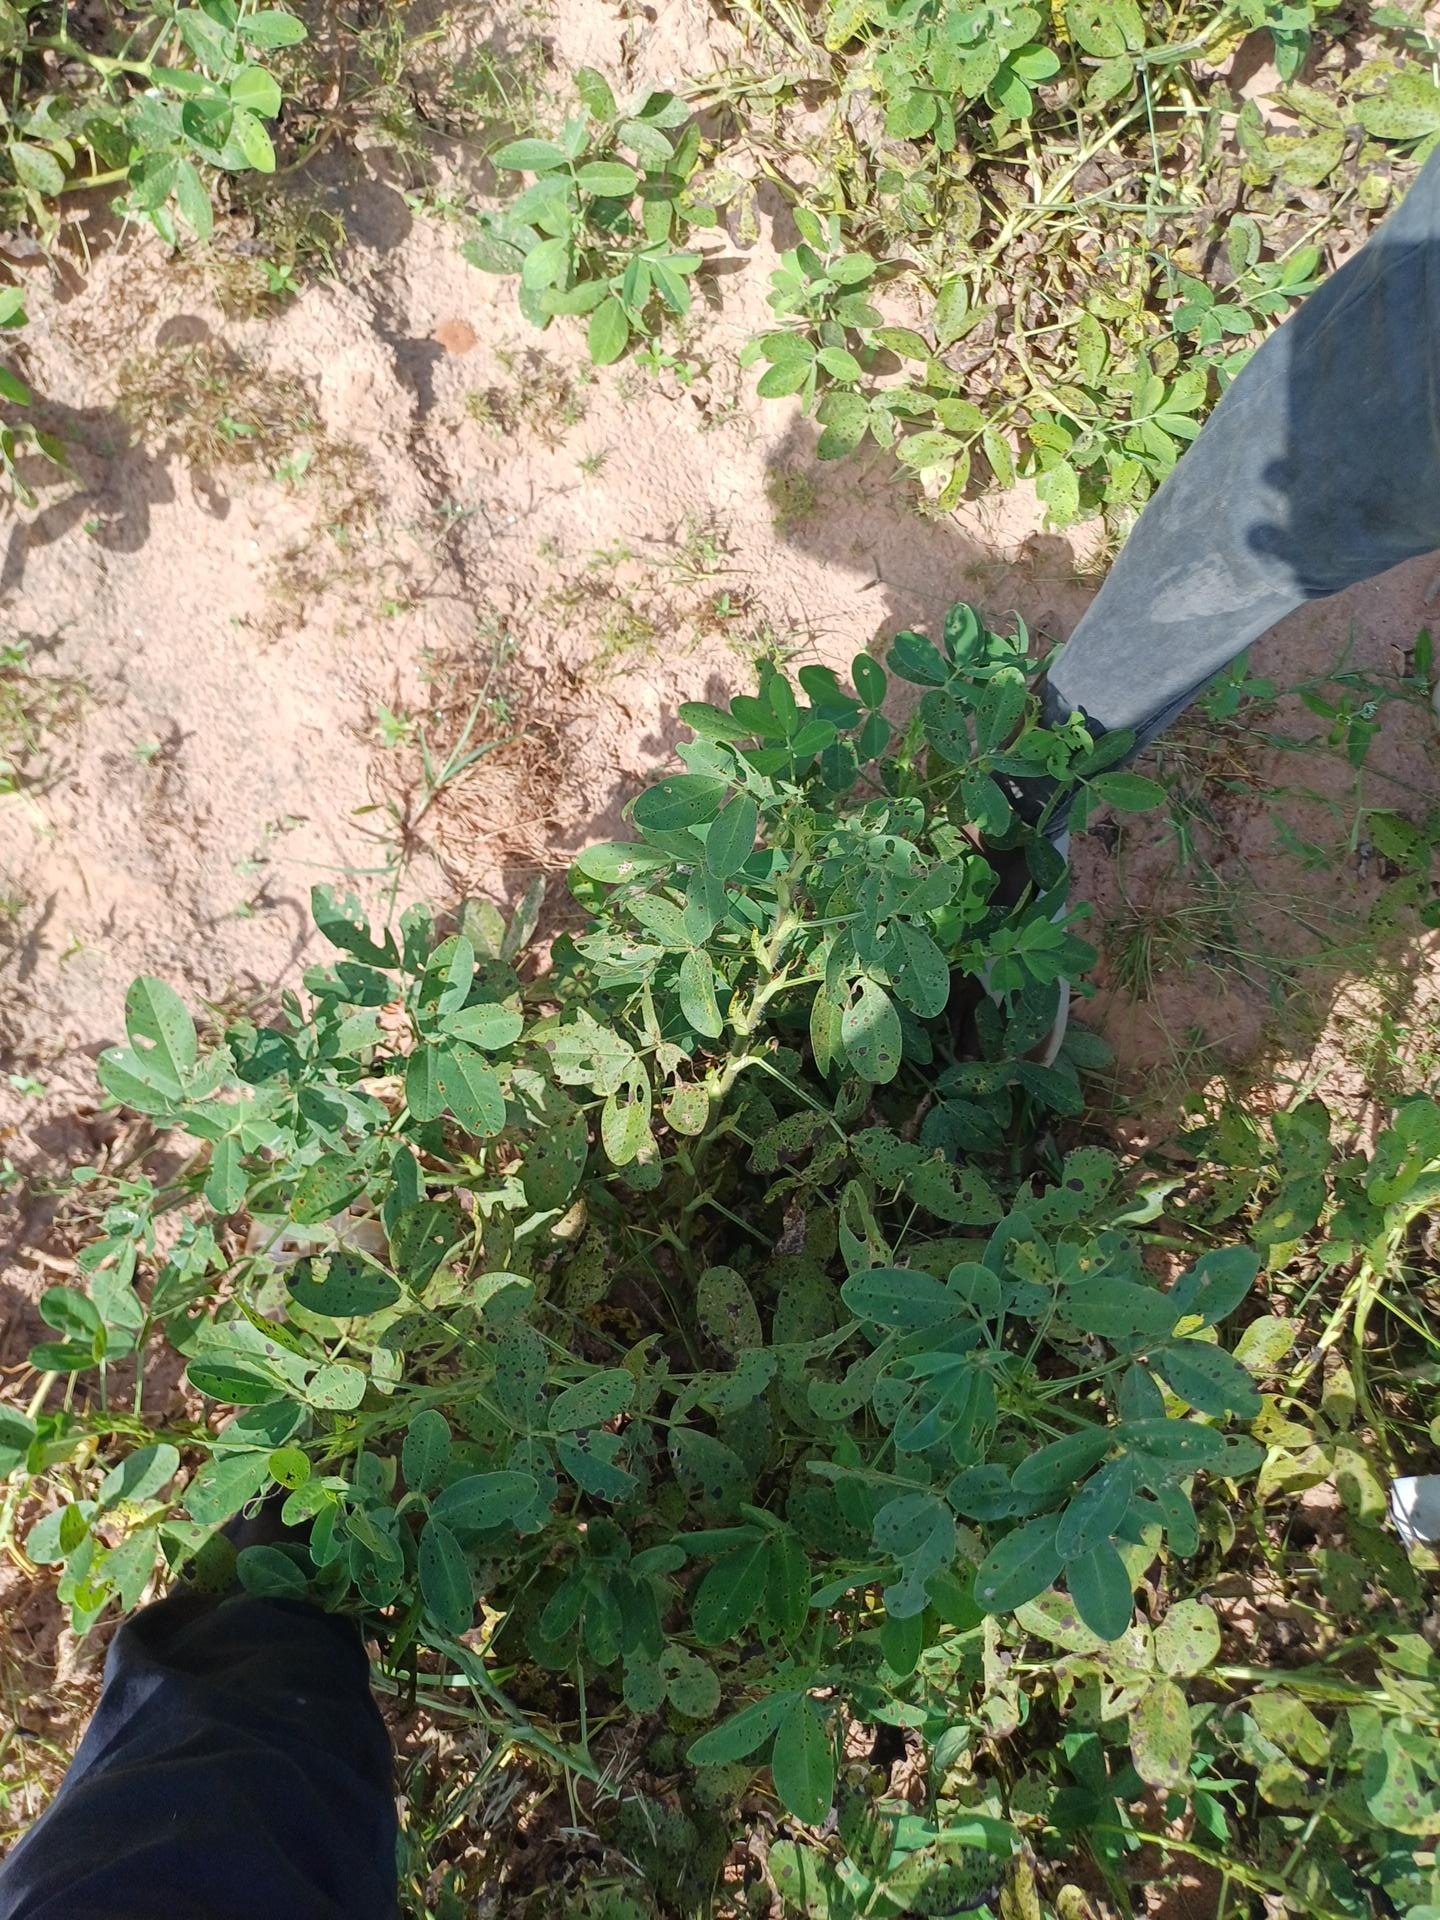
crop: groundnut
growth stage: flowering
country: Senegal
